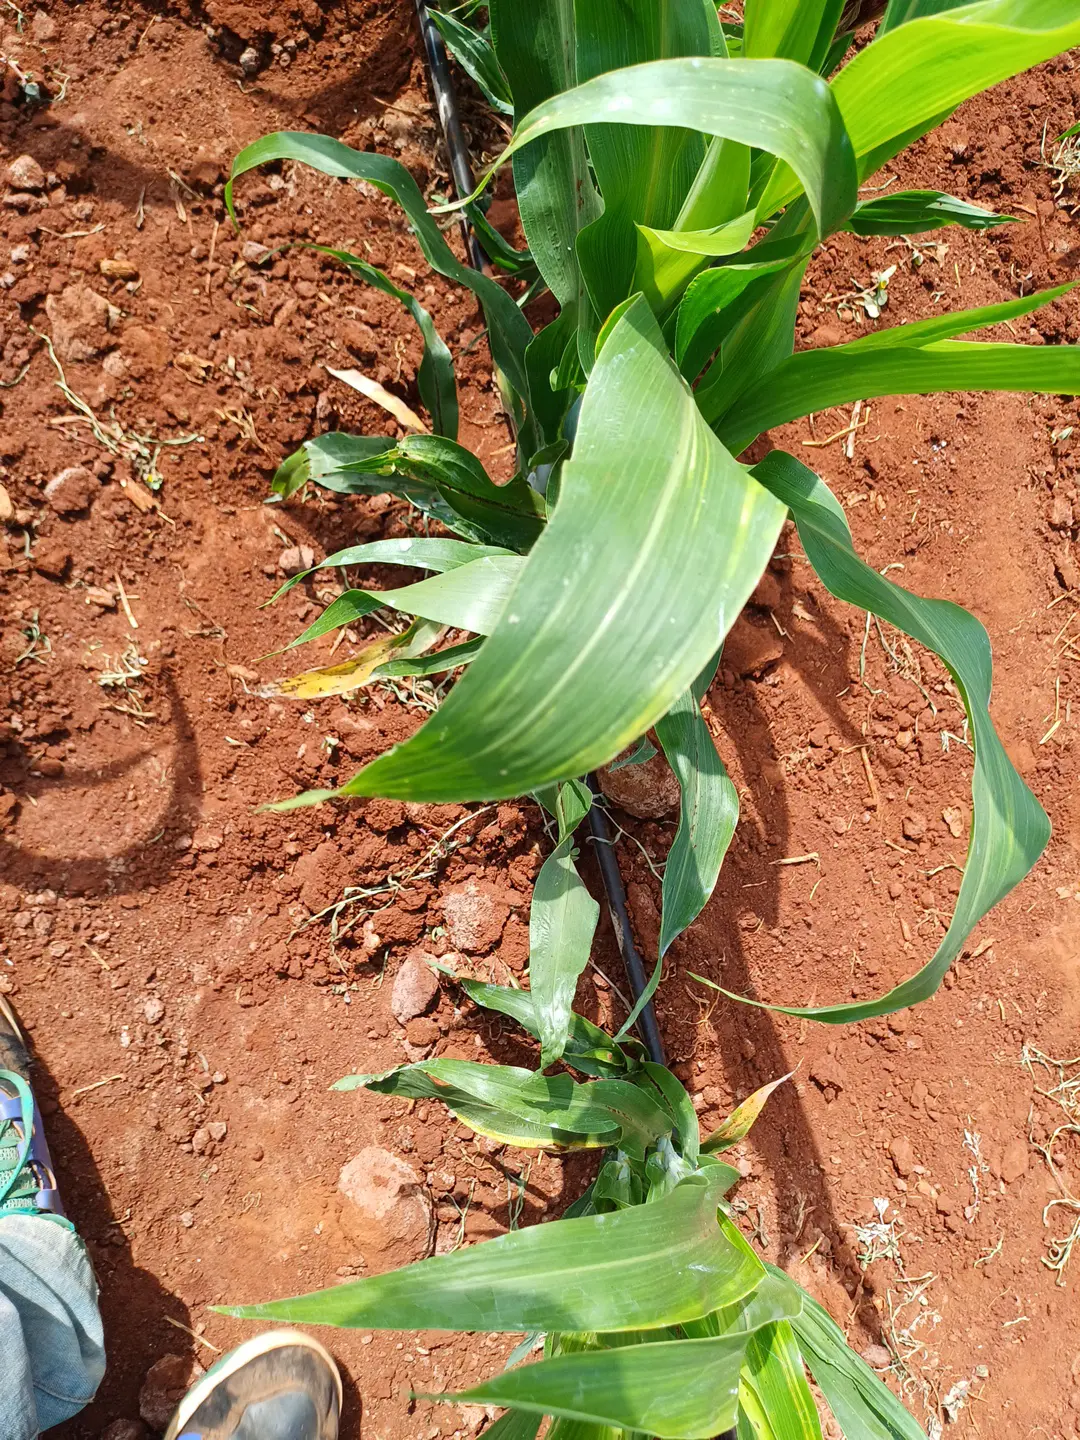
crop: sorghum
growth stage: vegetative
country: Kenya
